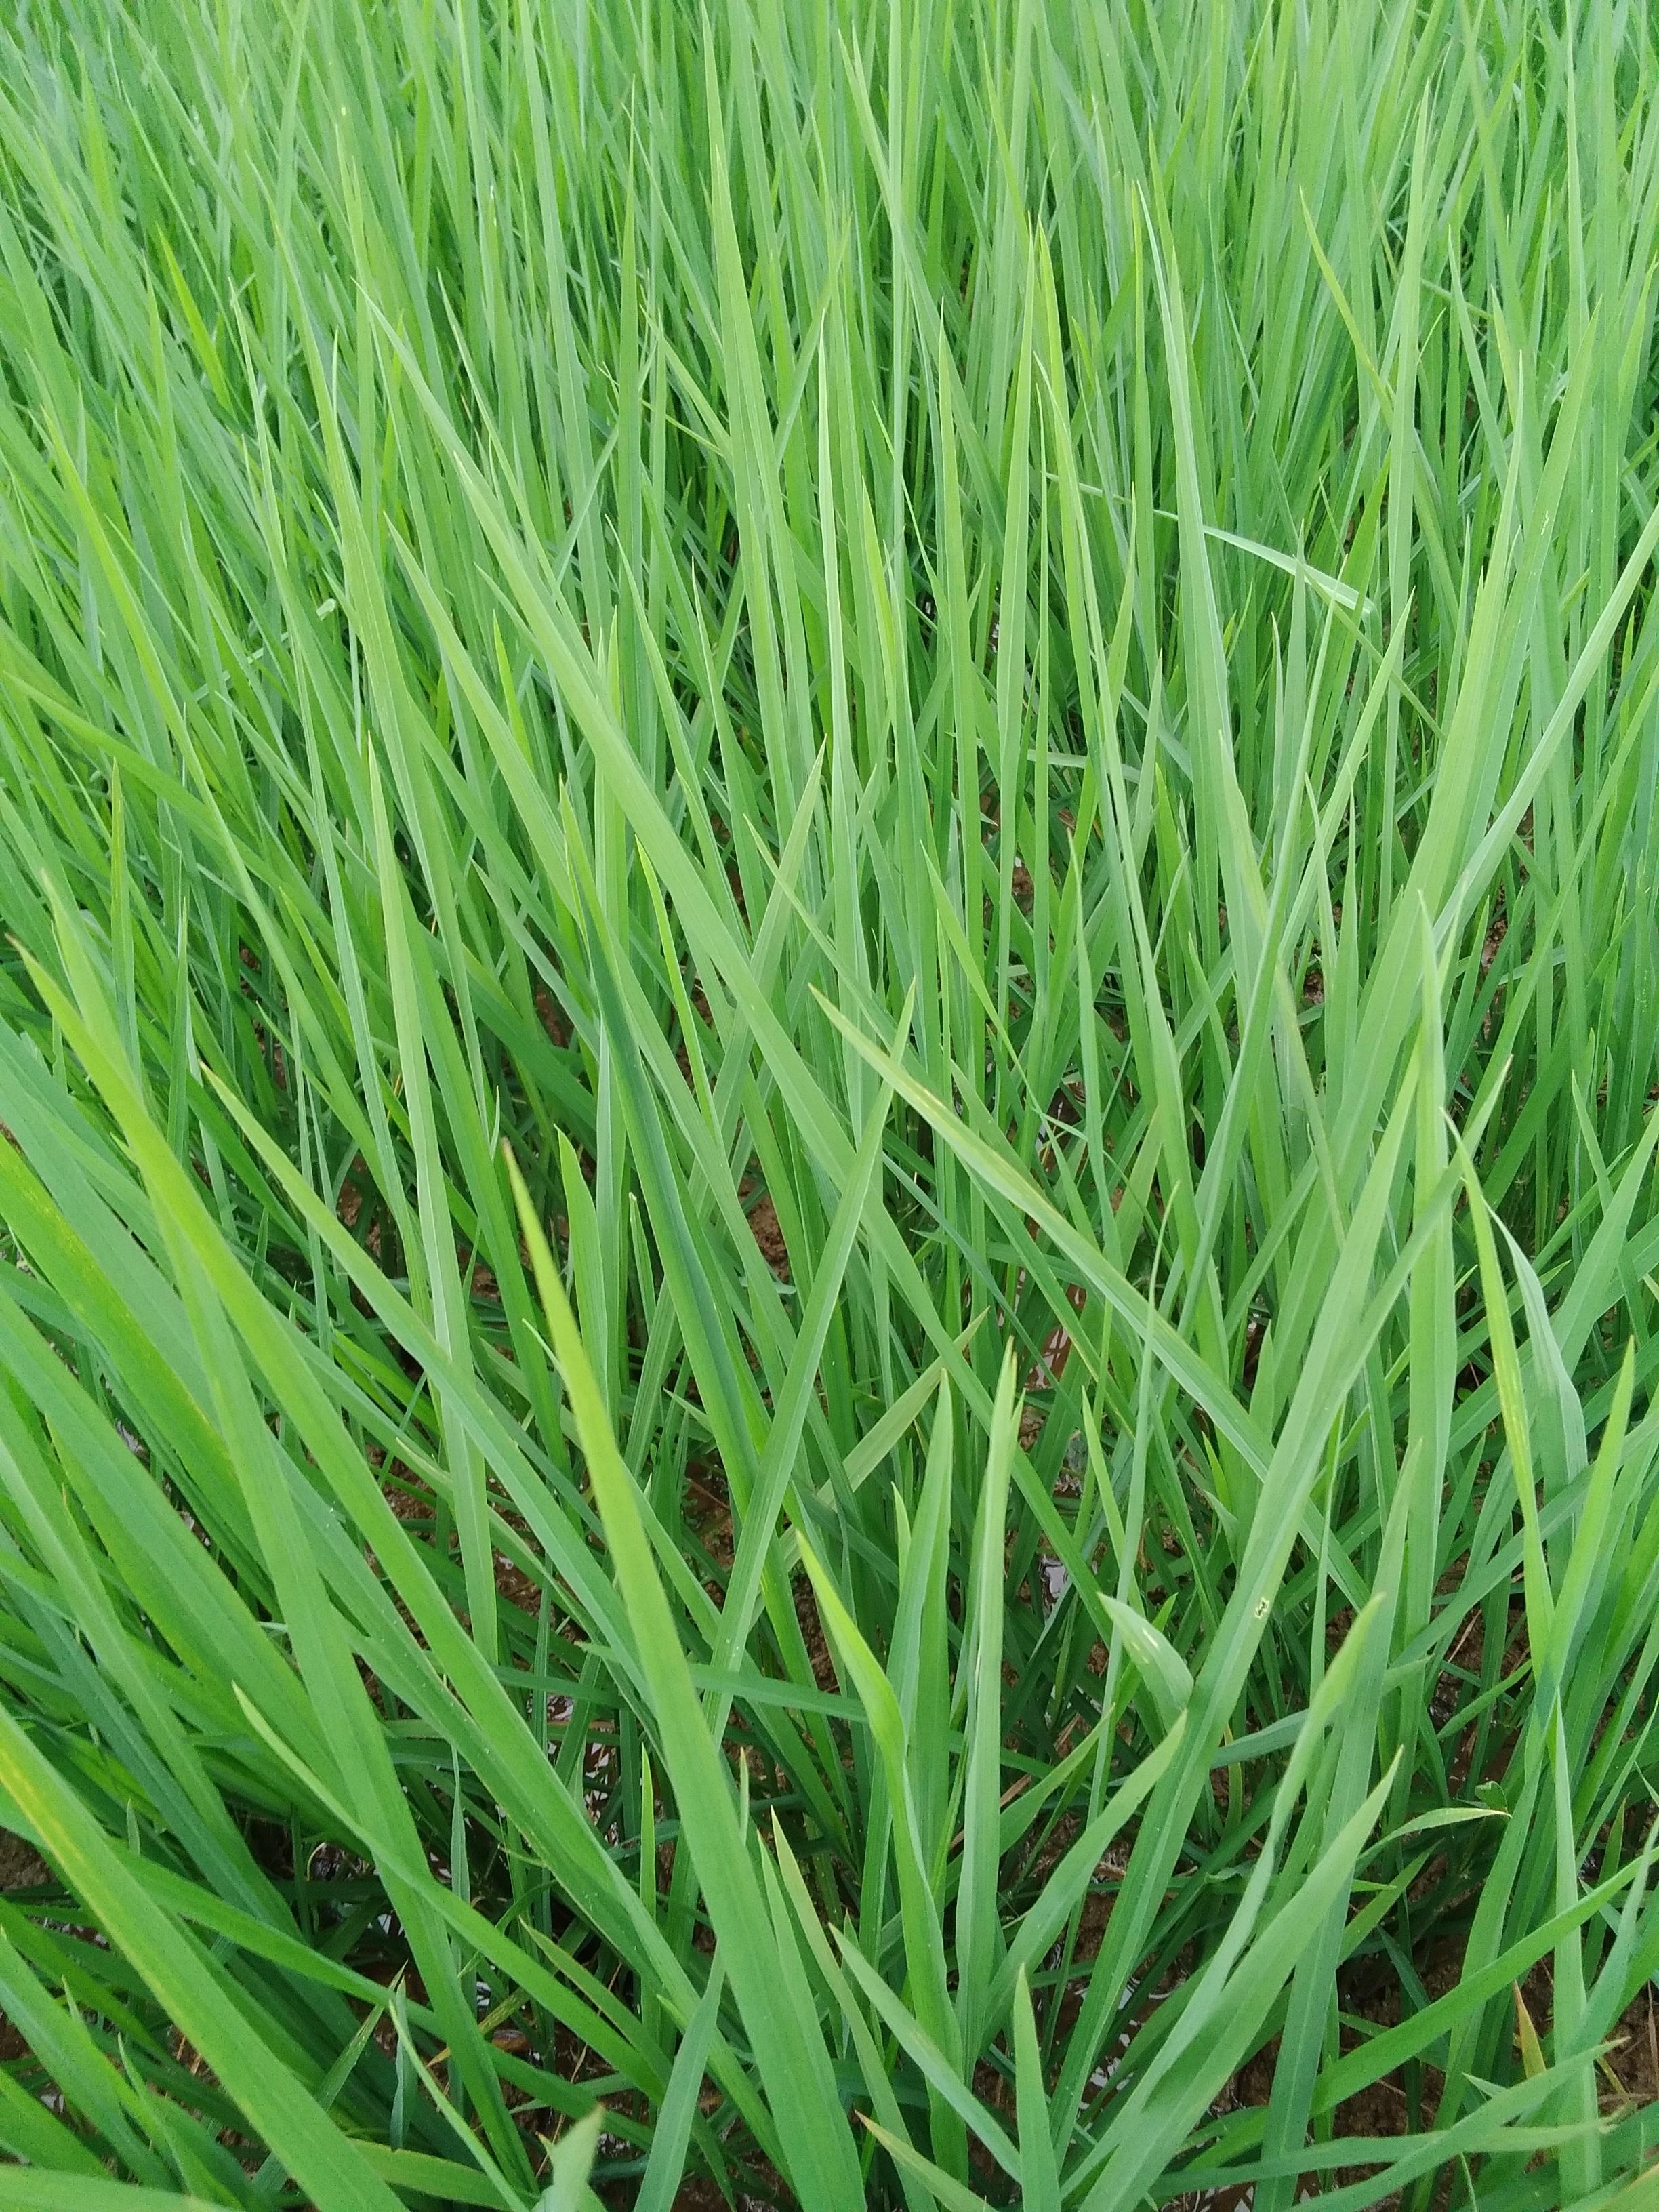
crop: rice
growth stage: vegetative
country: Nigeria
